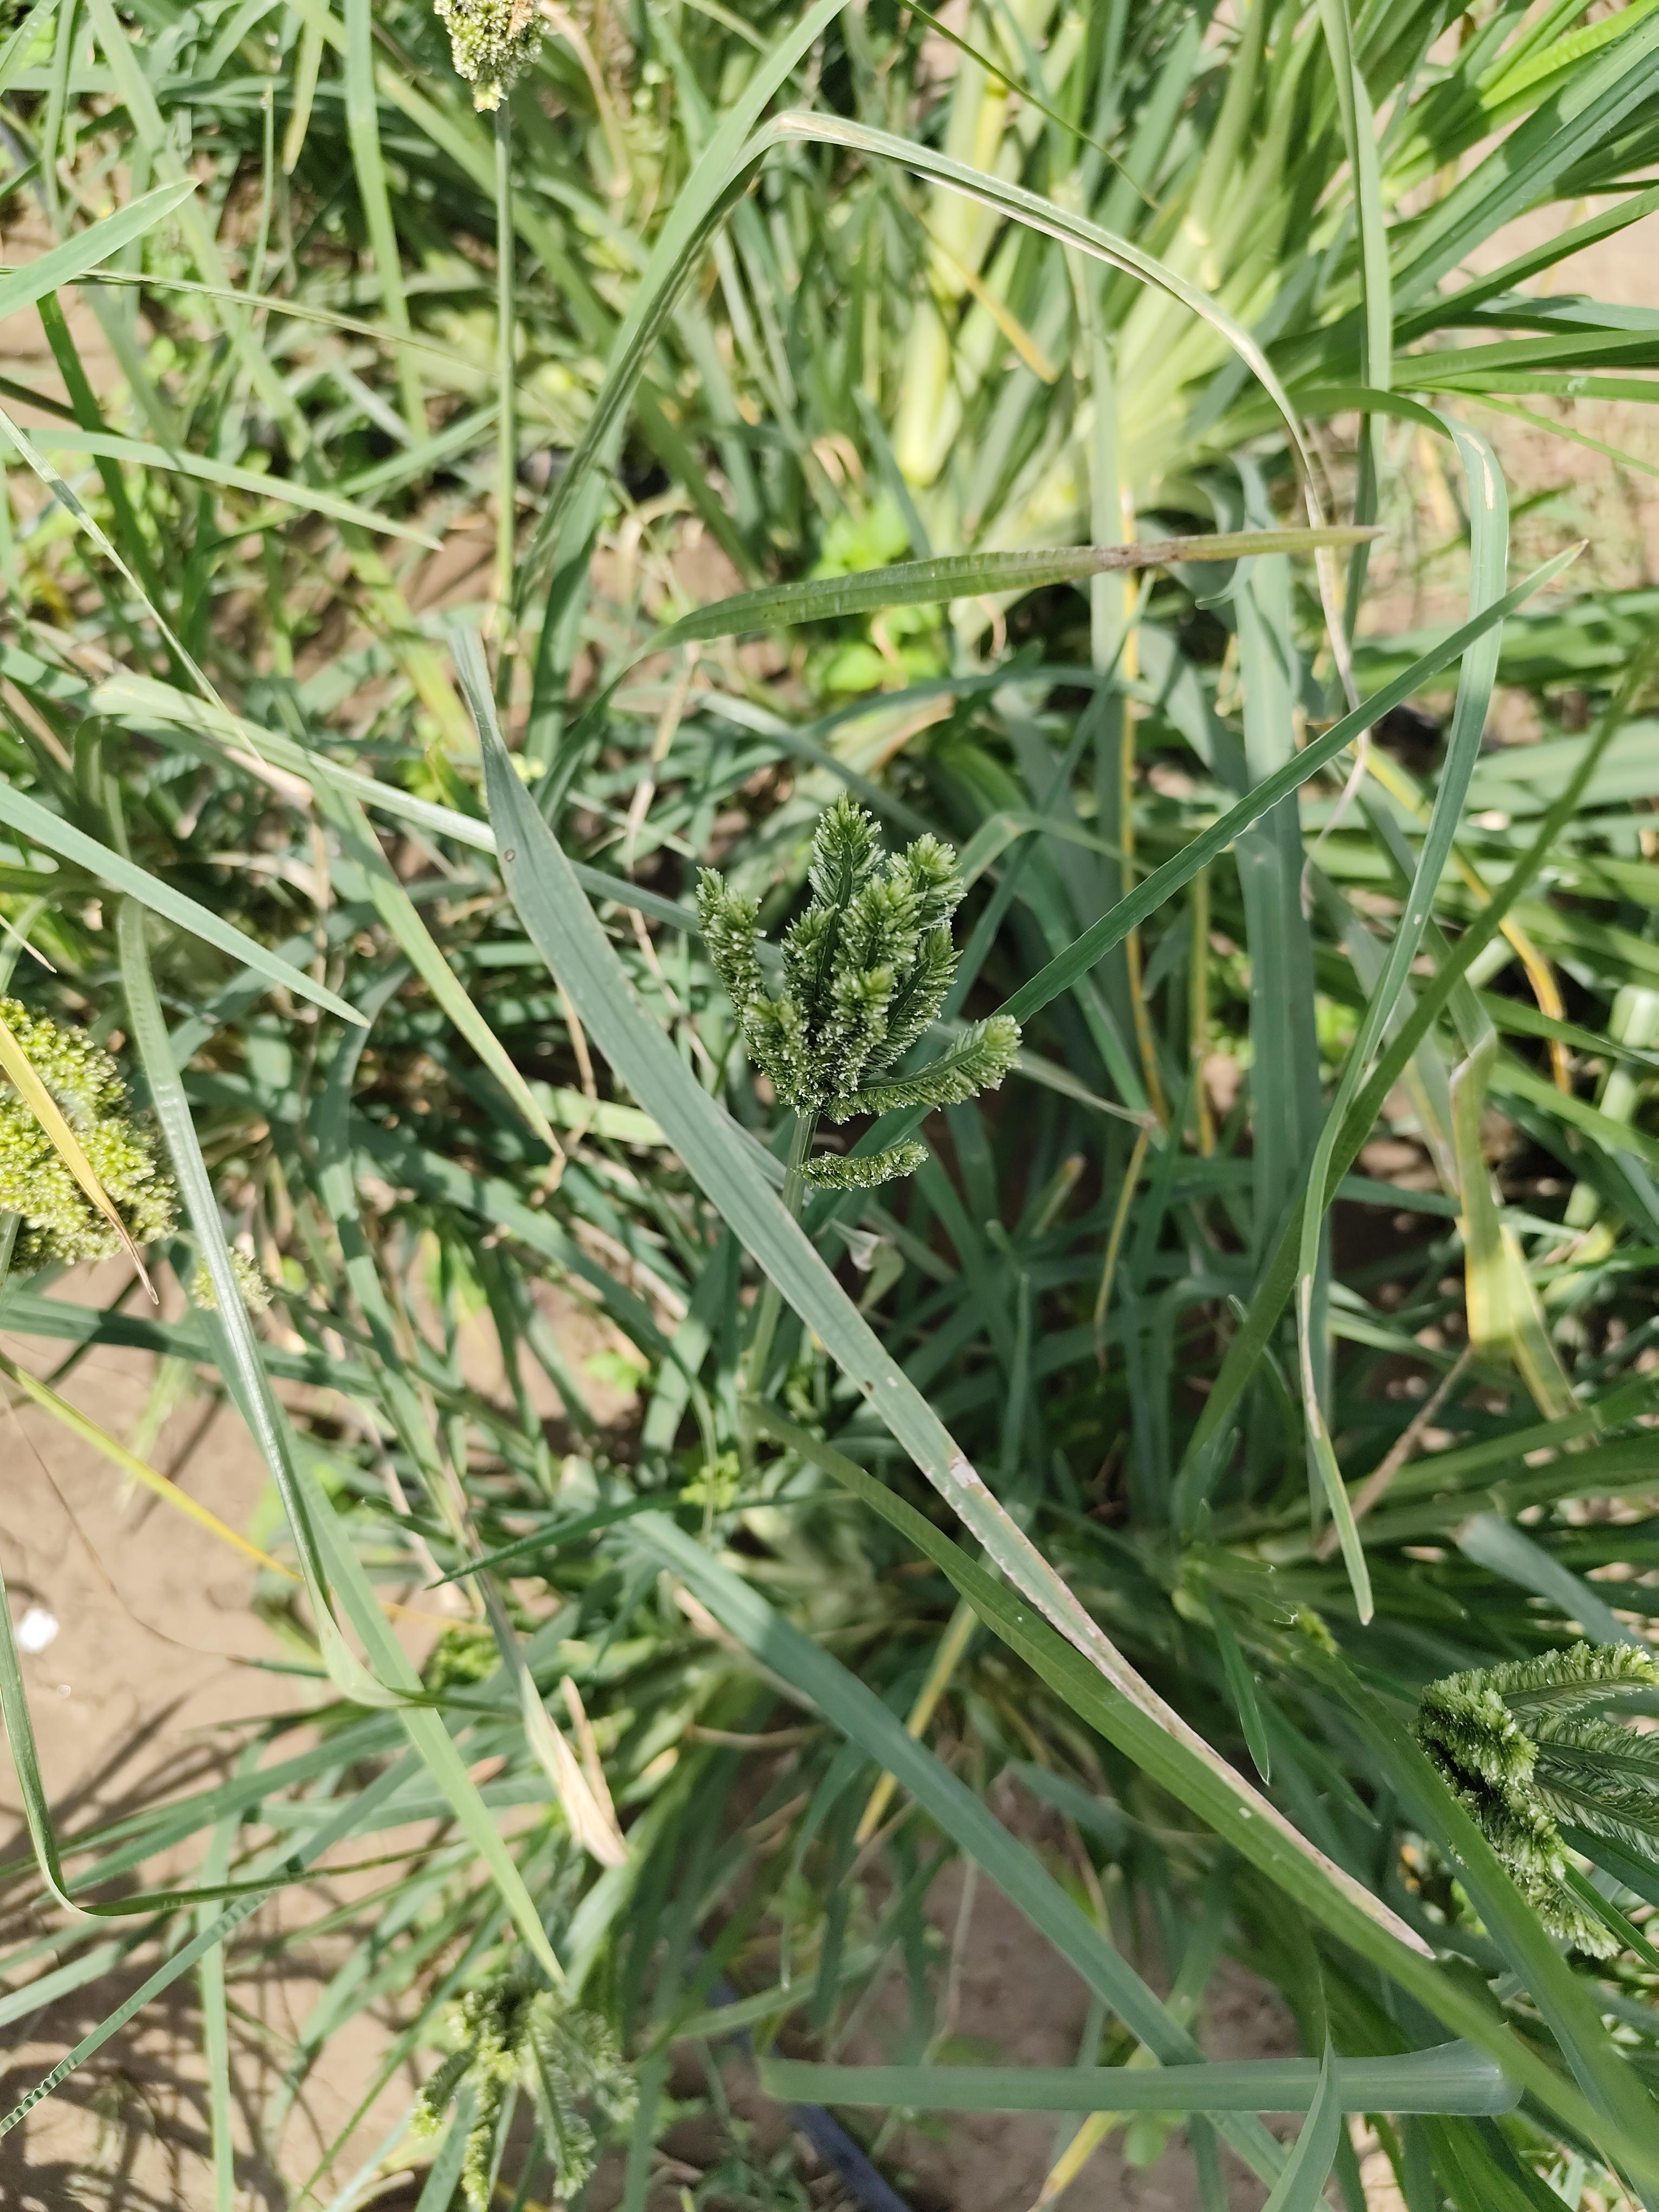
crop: finger millet
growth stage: heading tuber
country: Tanzania
